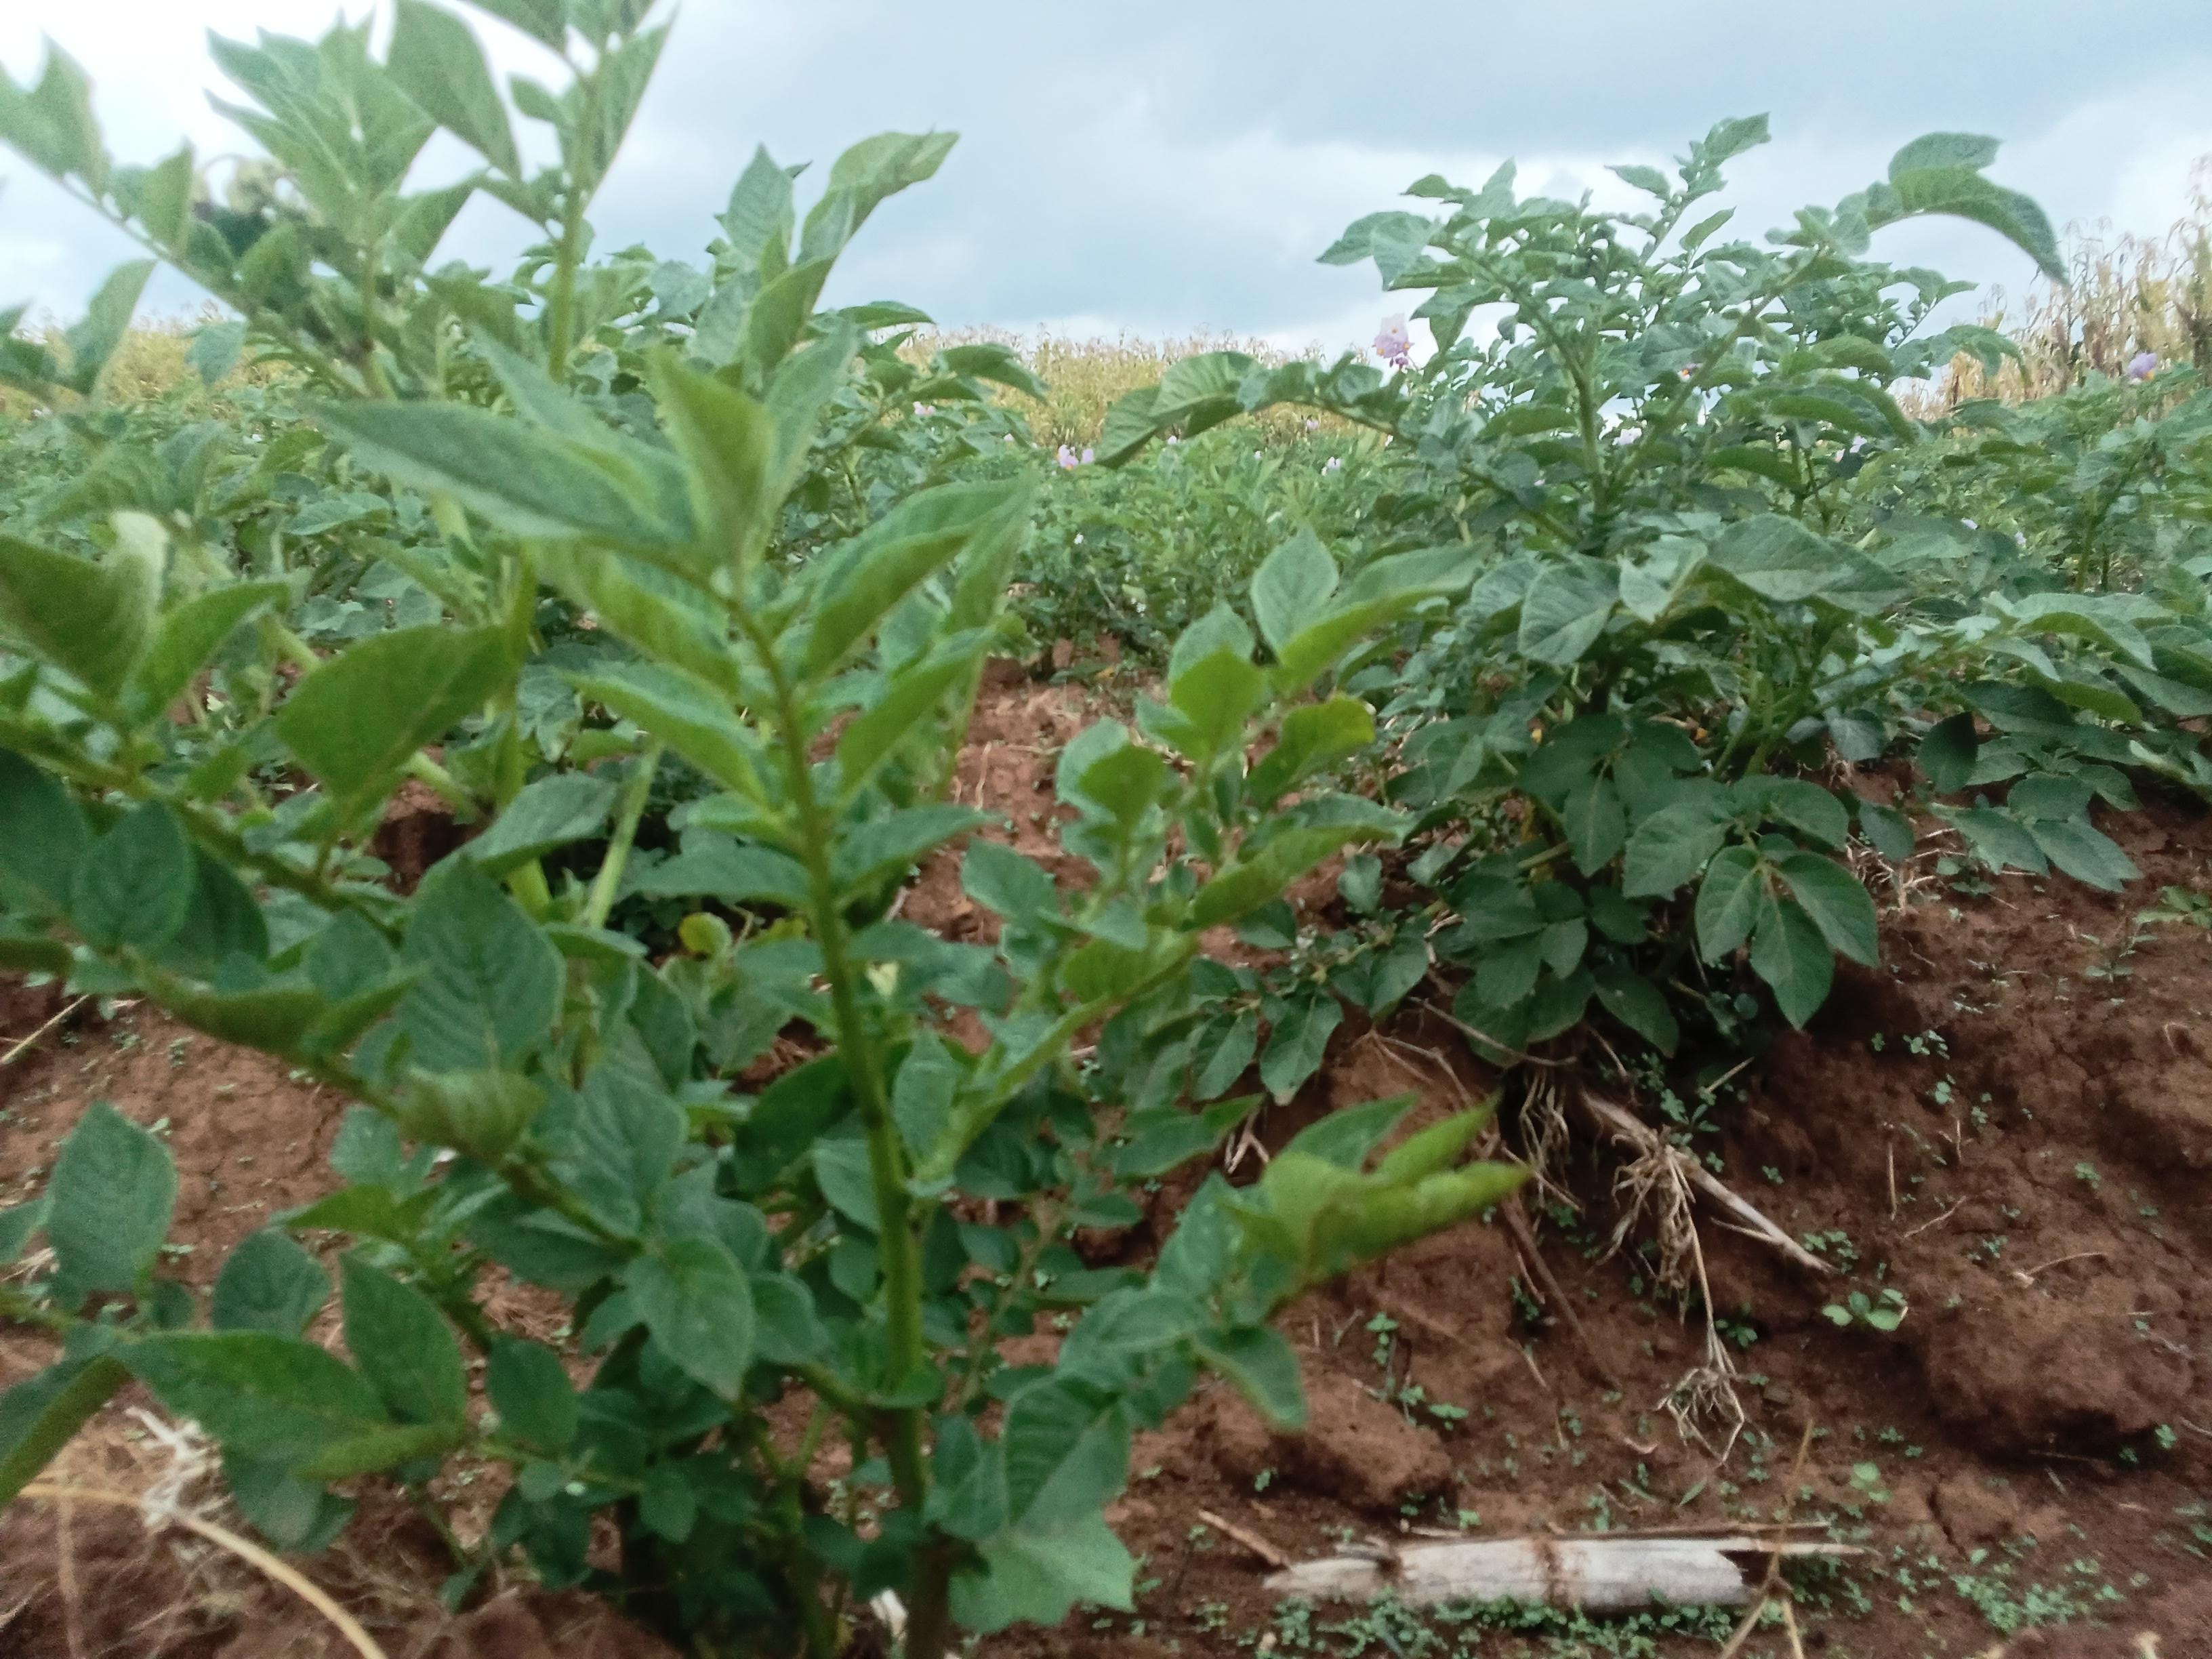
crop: potato
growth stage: flowering
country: Kenya
